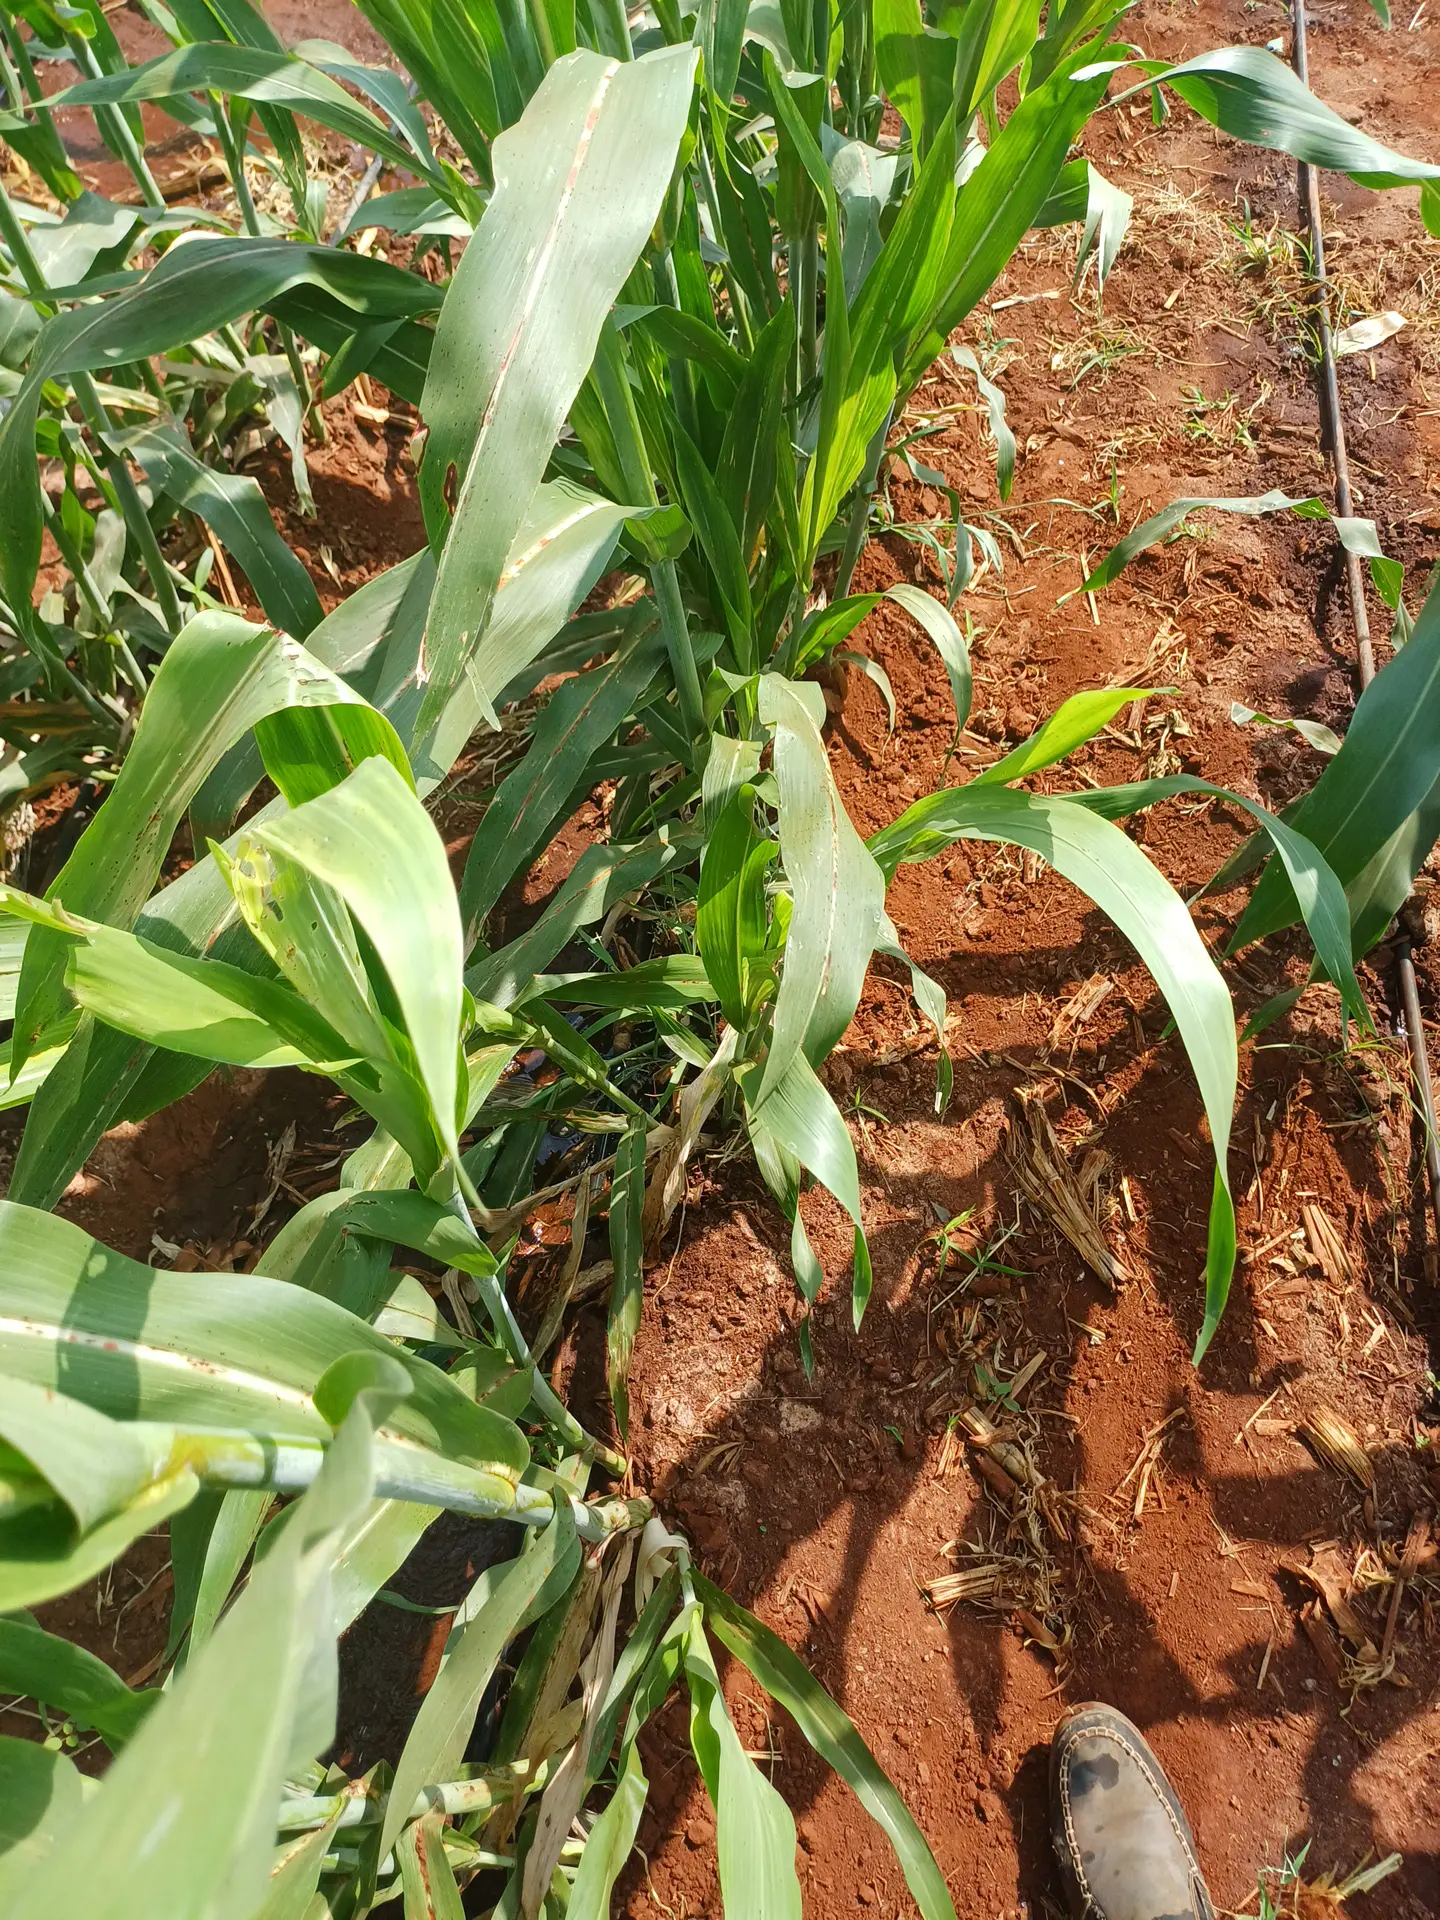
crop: sorghum
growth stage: heading tuber
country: Kenya
